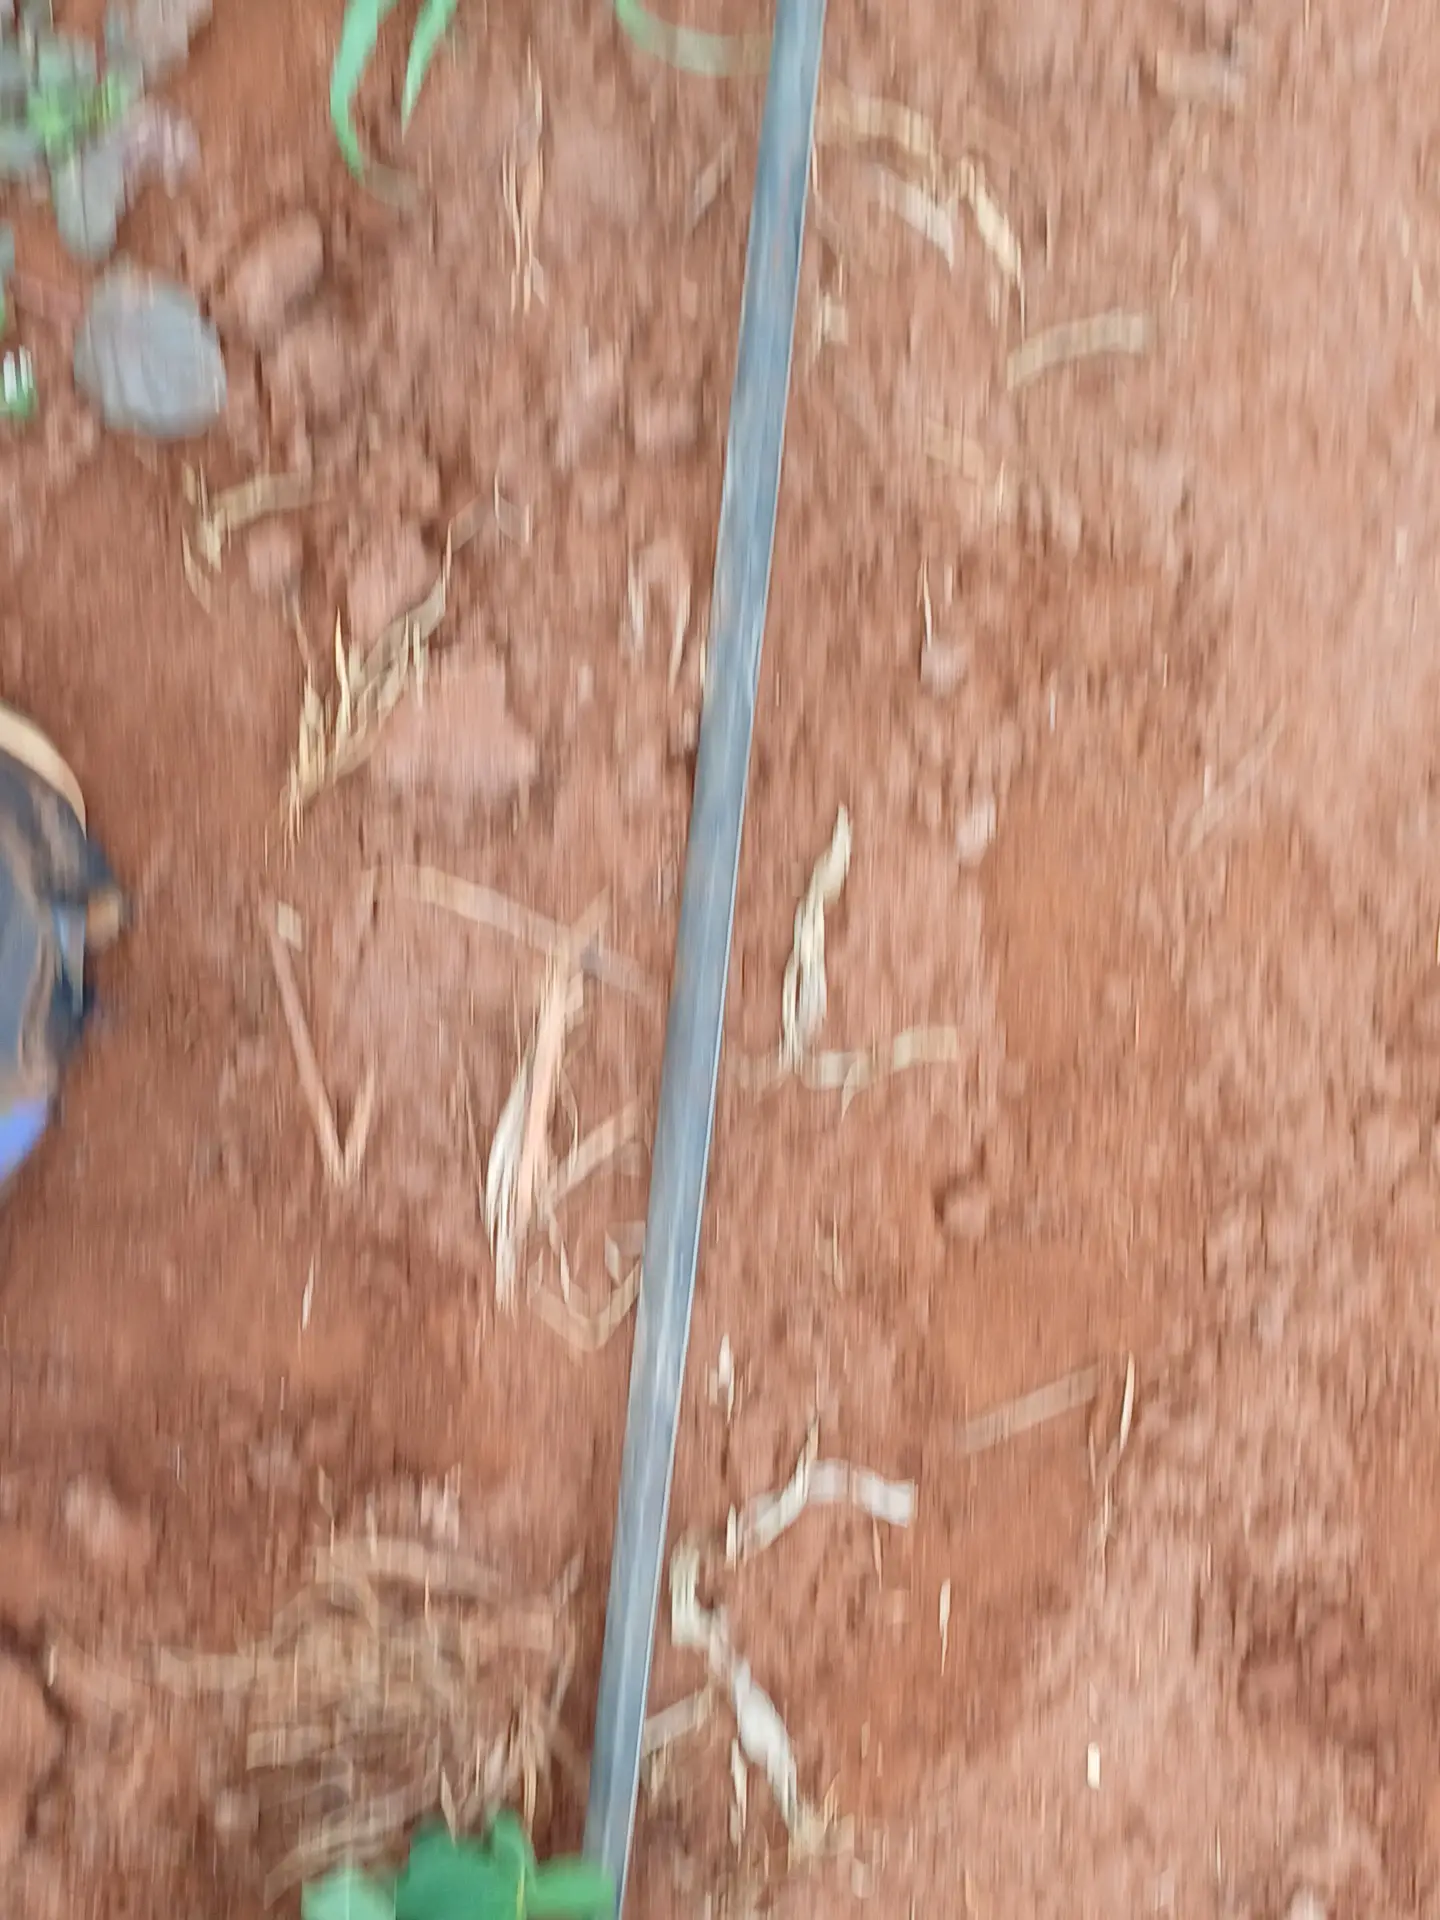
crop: groundnut
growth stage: vegetative
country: Kenya
